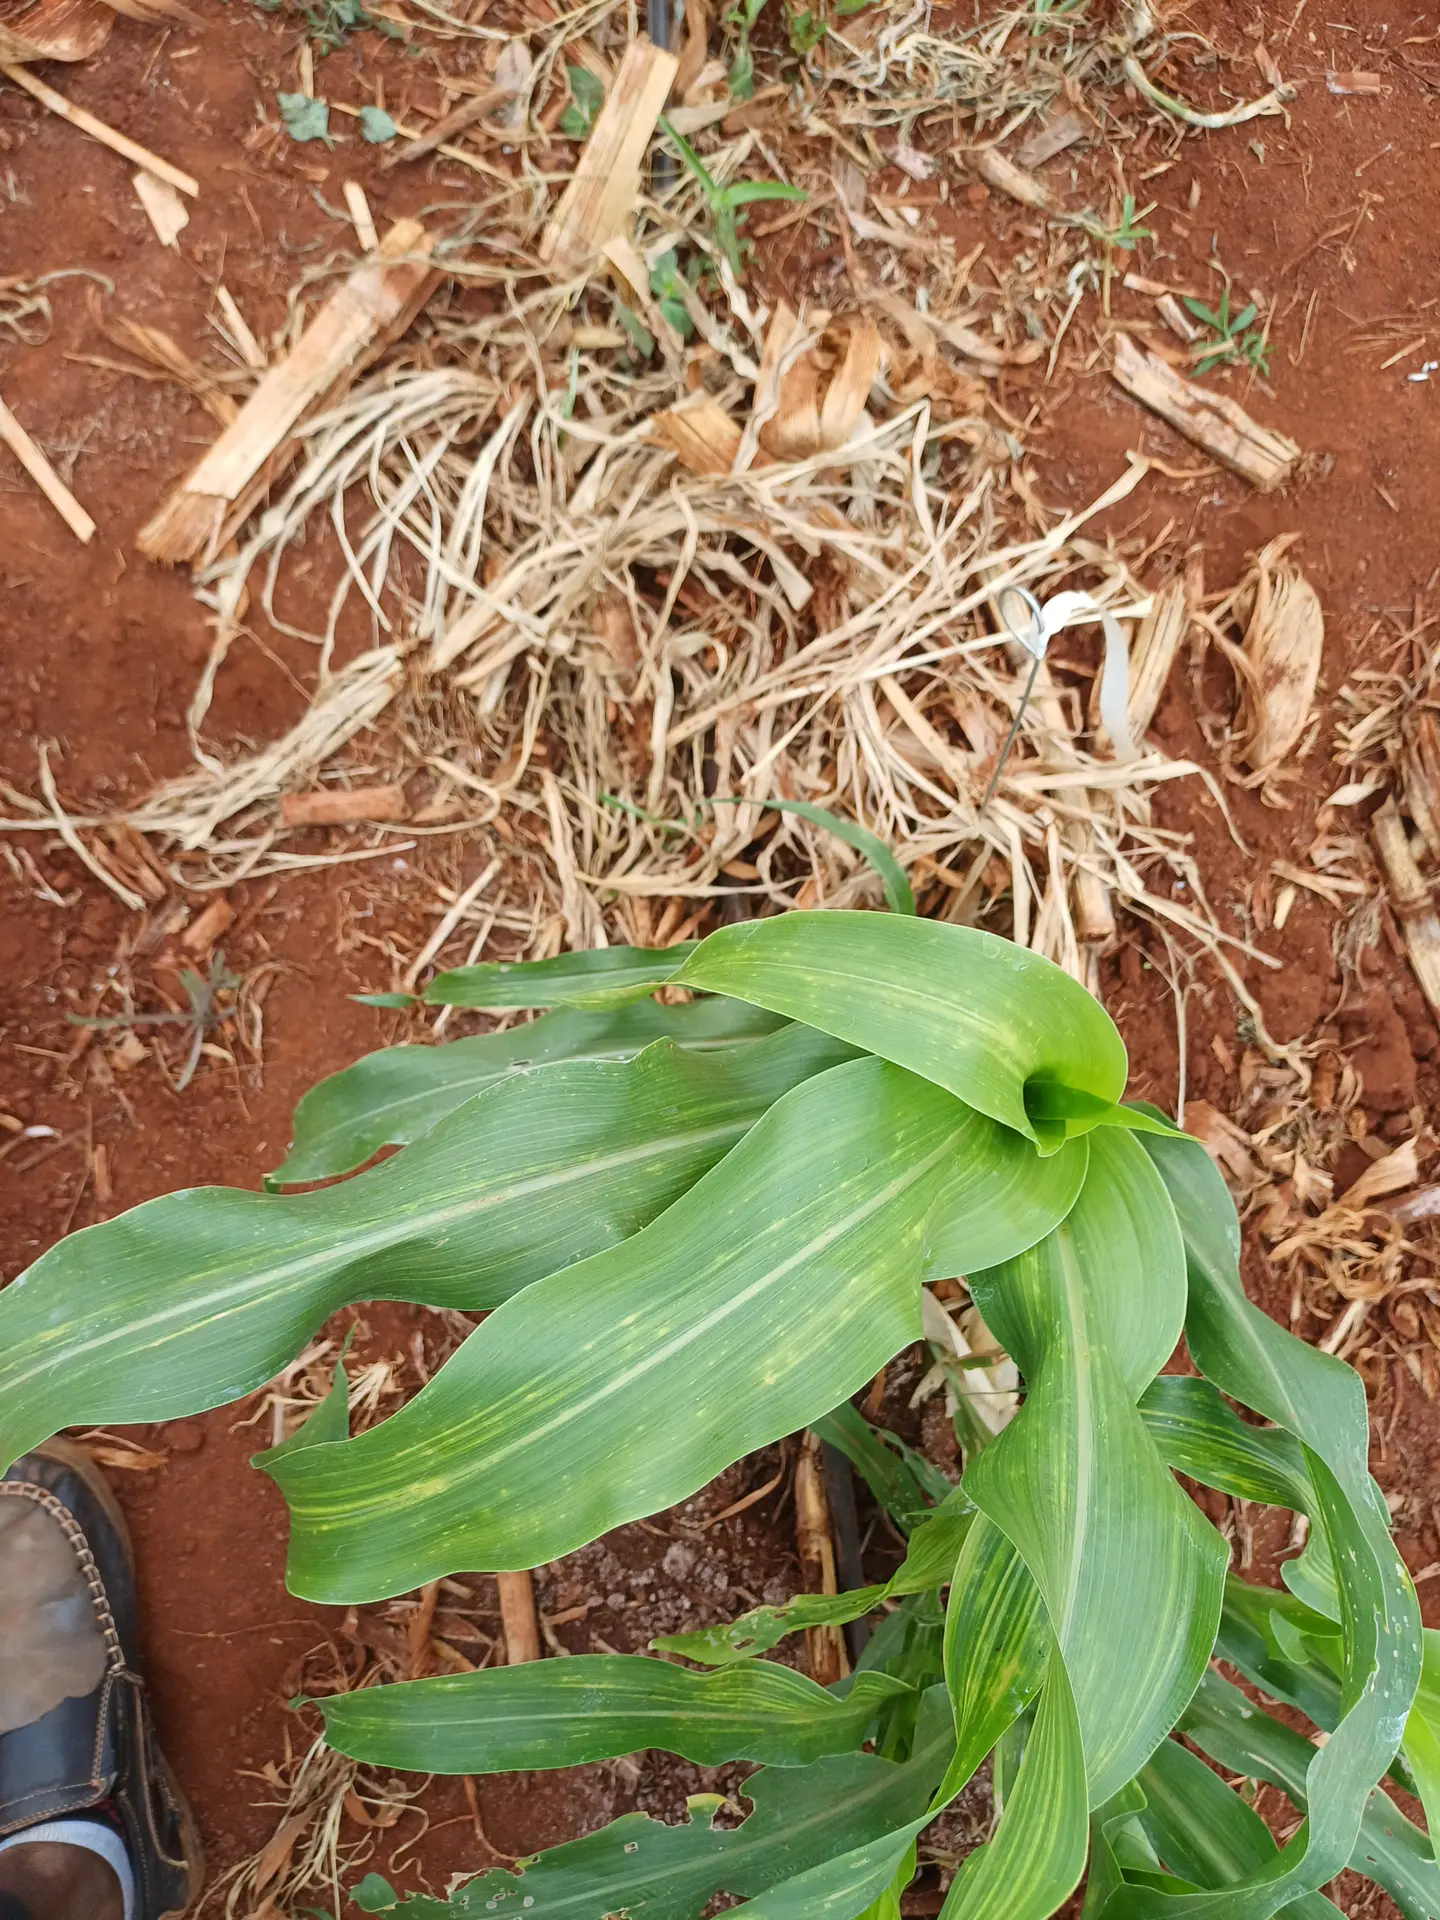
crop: sorghum
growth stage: vegetative
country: Kenya
